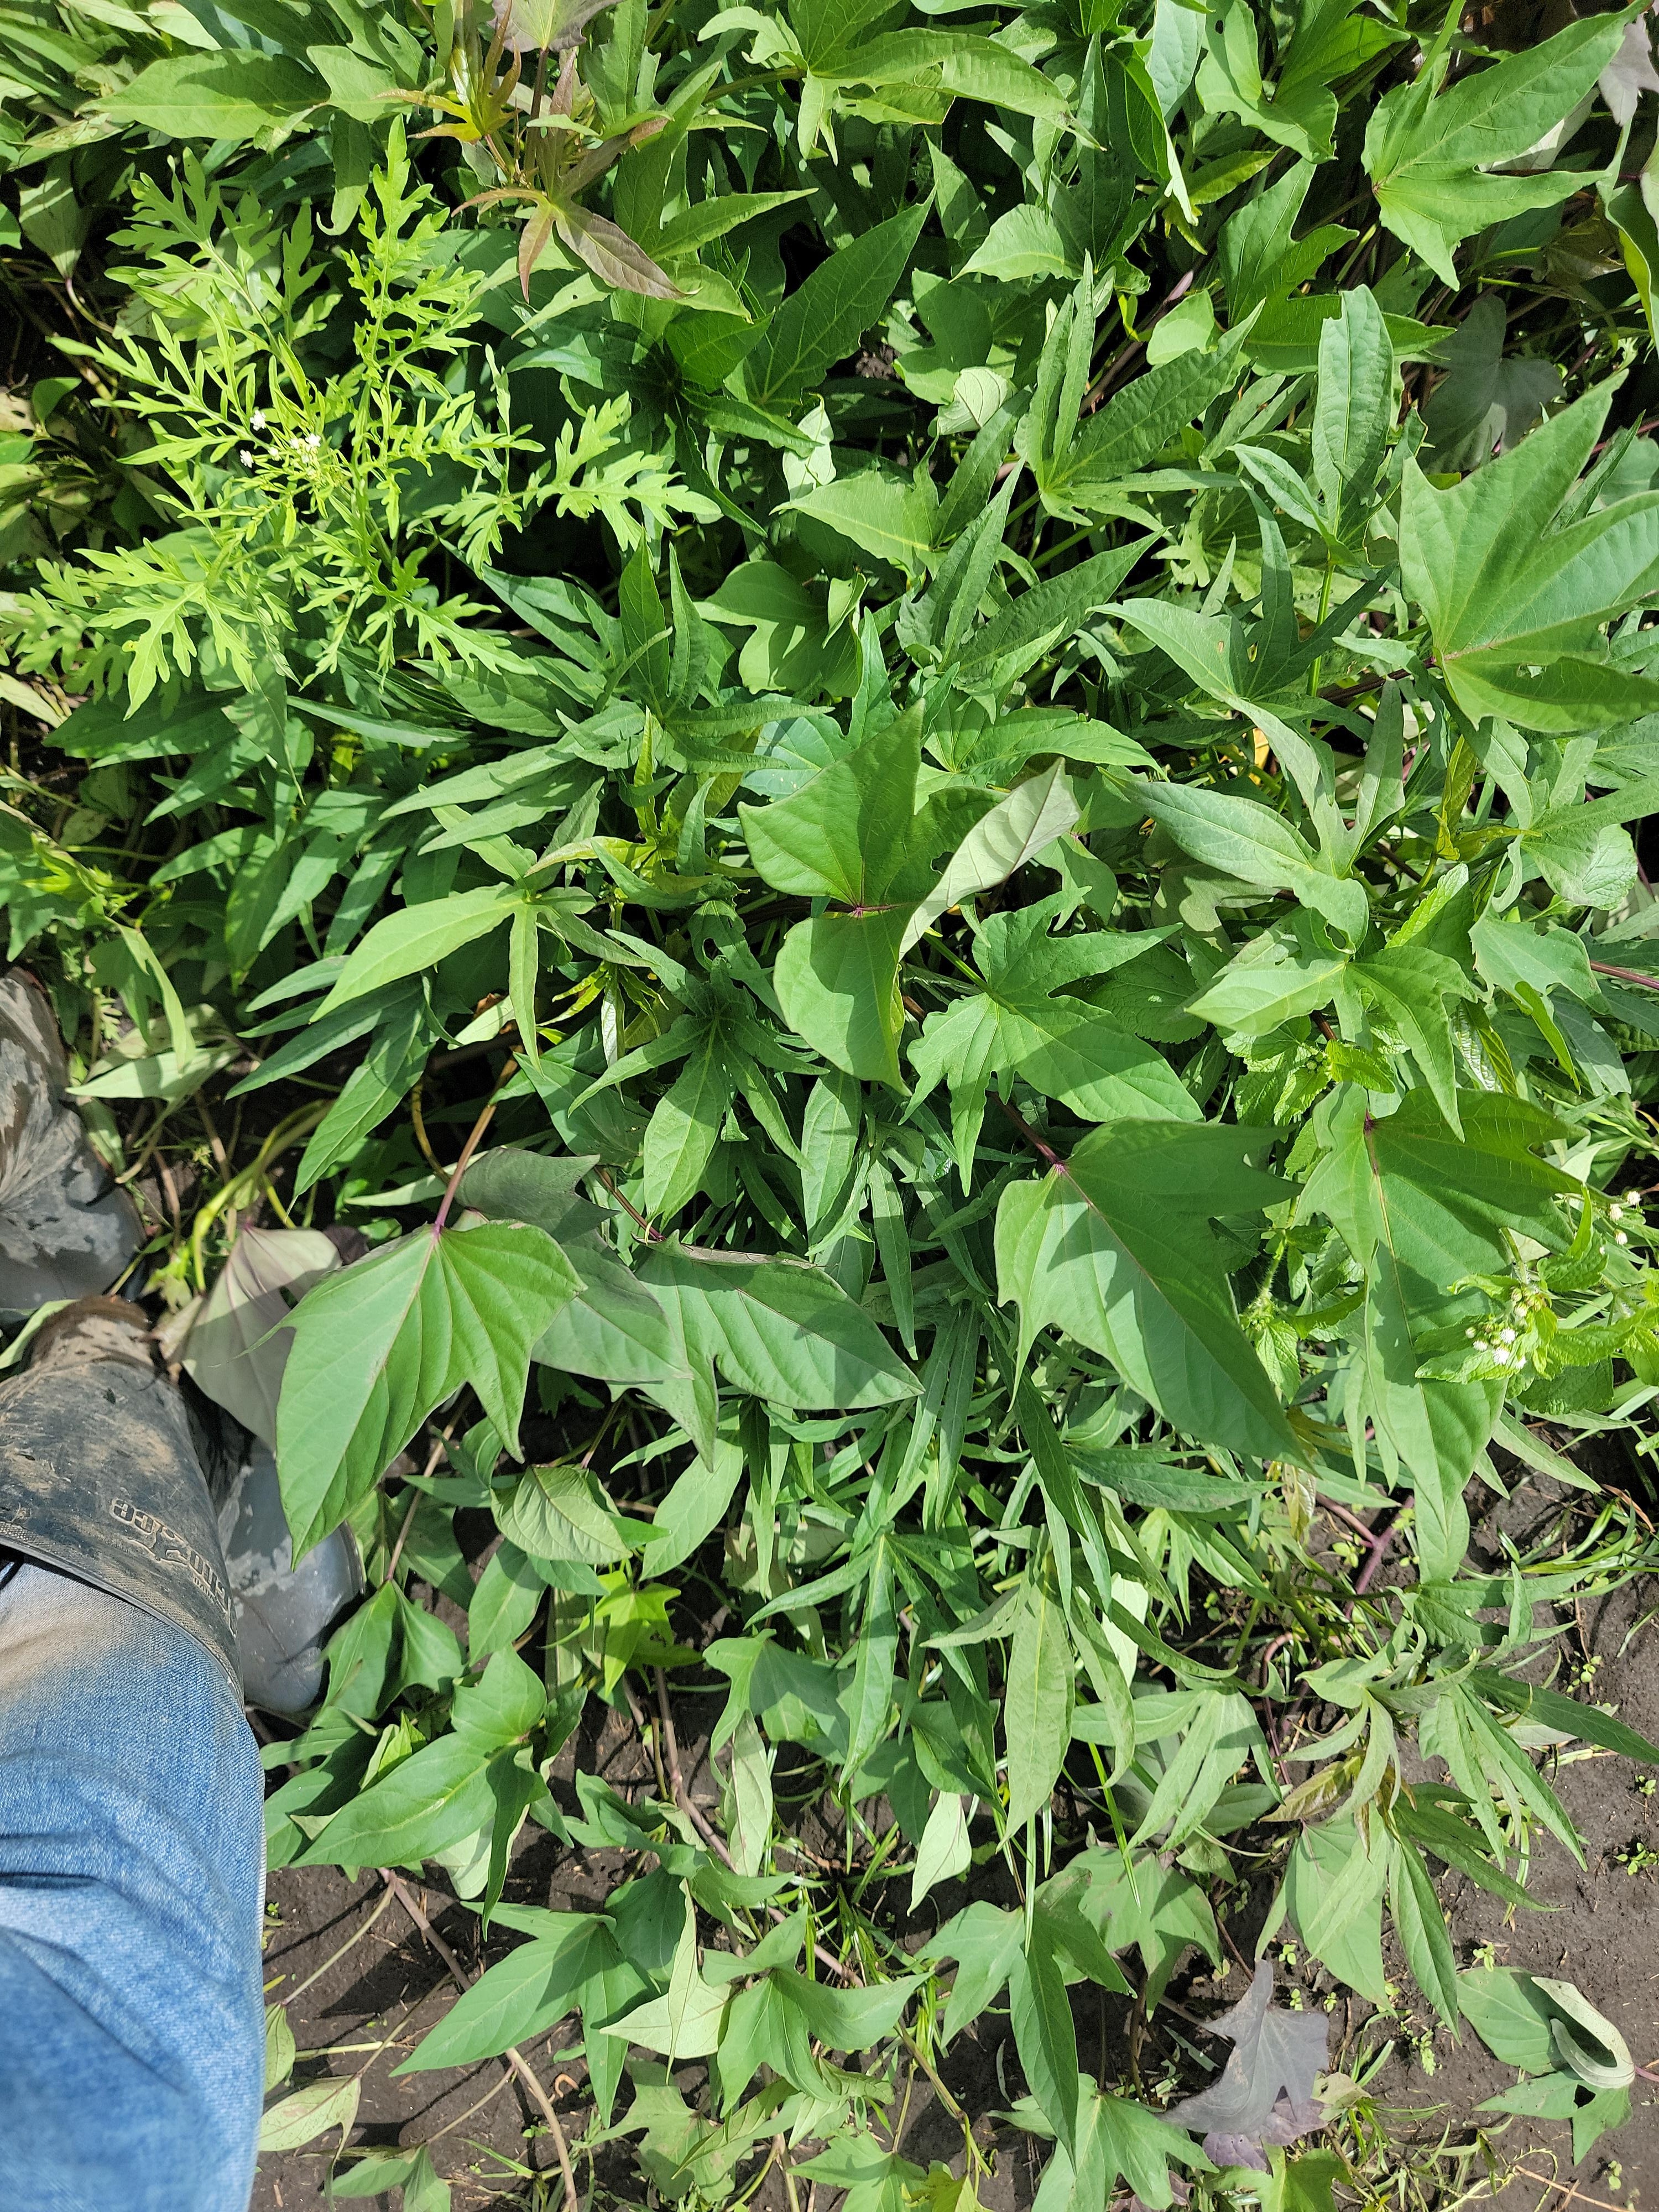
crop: sweet potato
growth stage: vegetative
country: Tanzania
